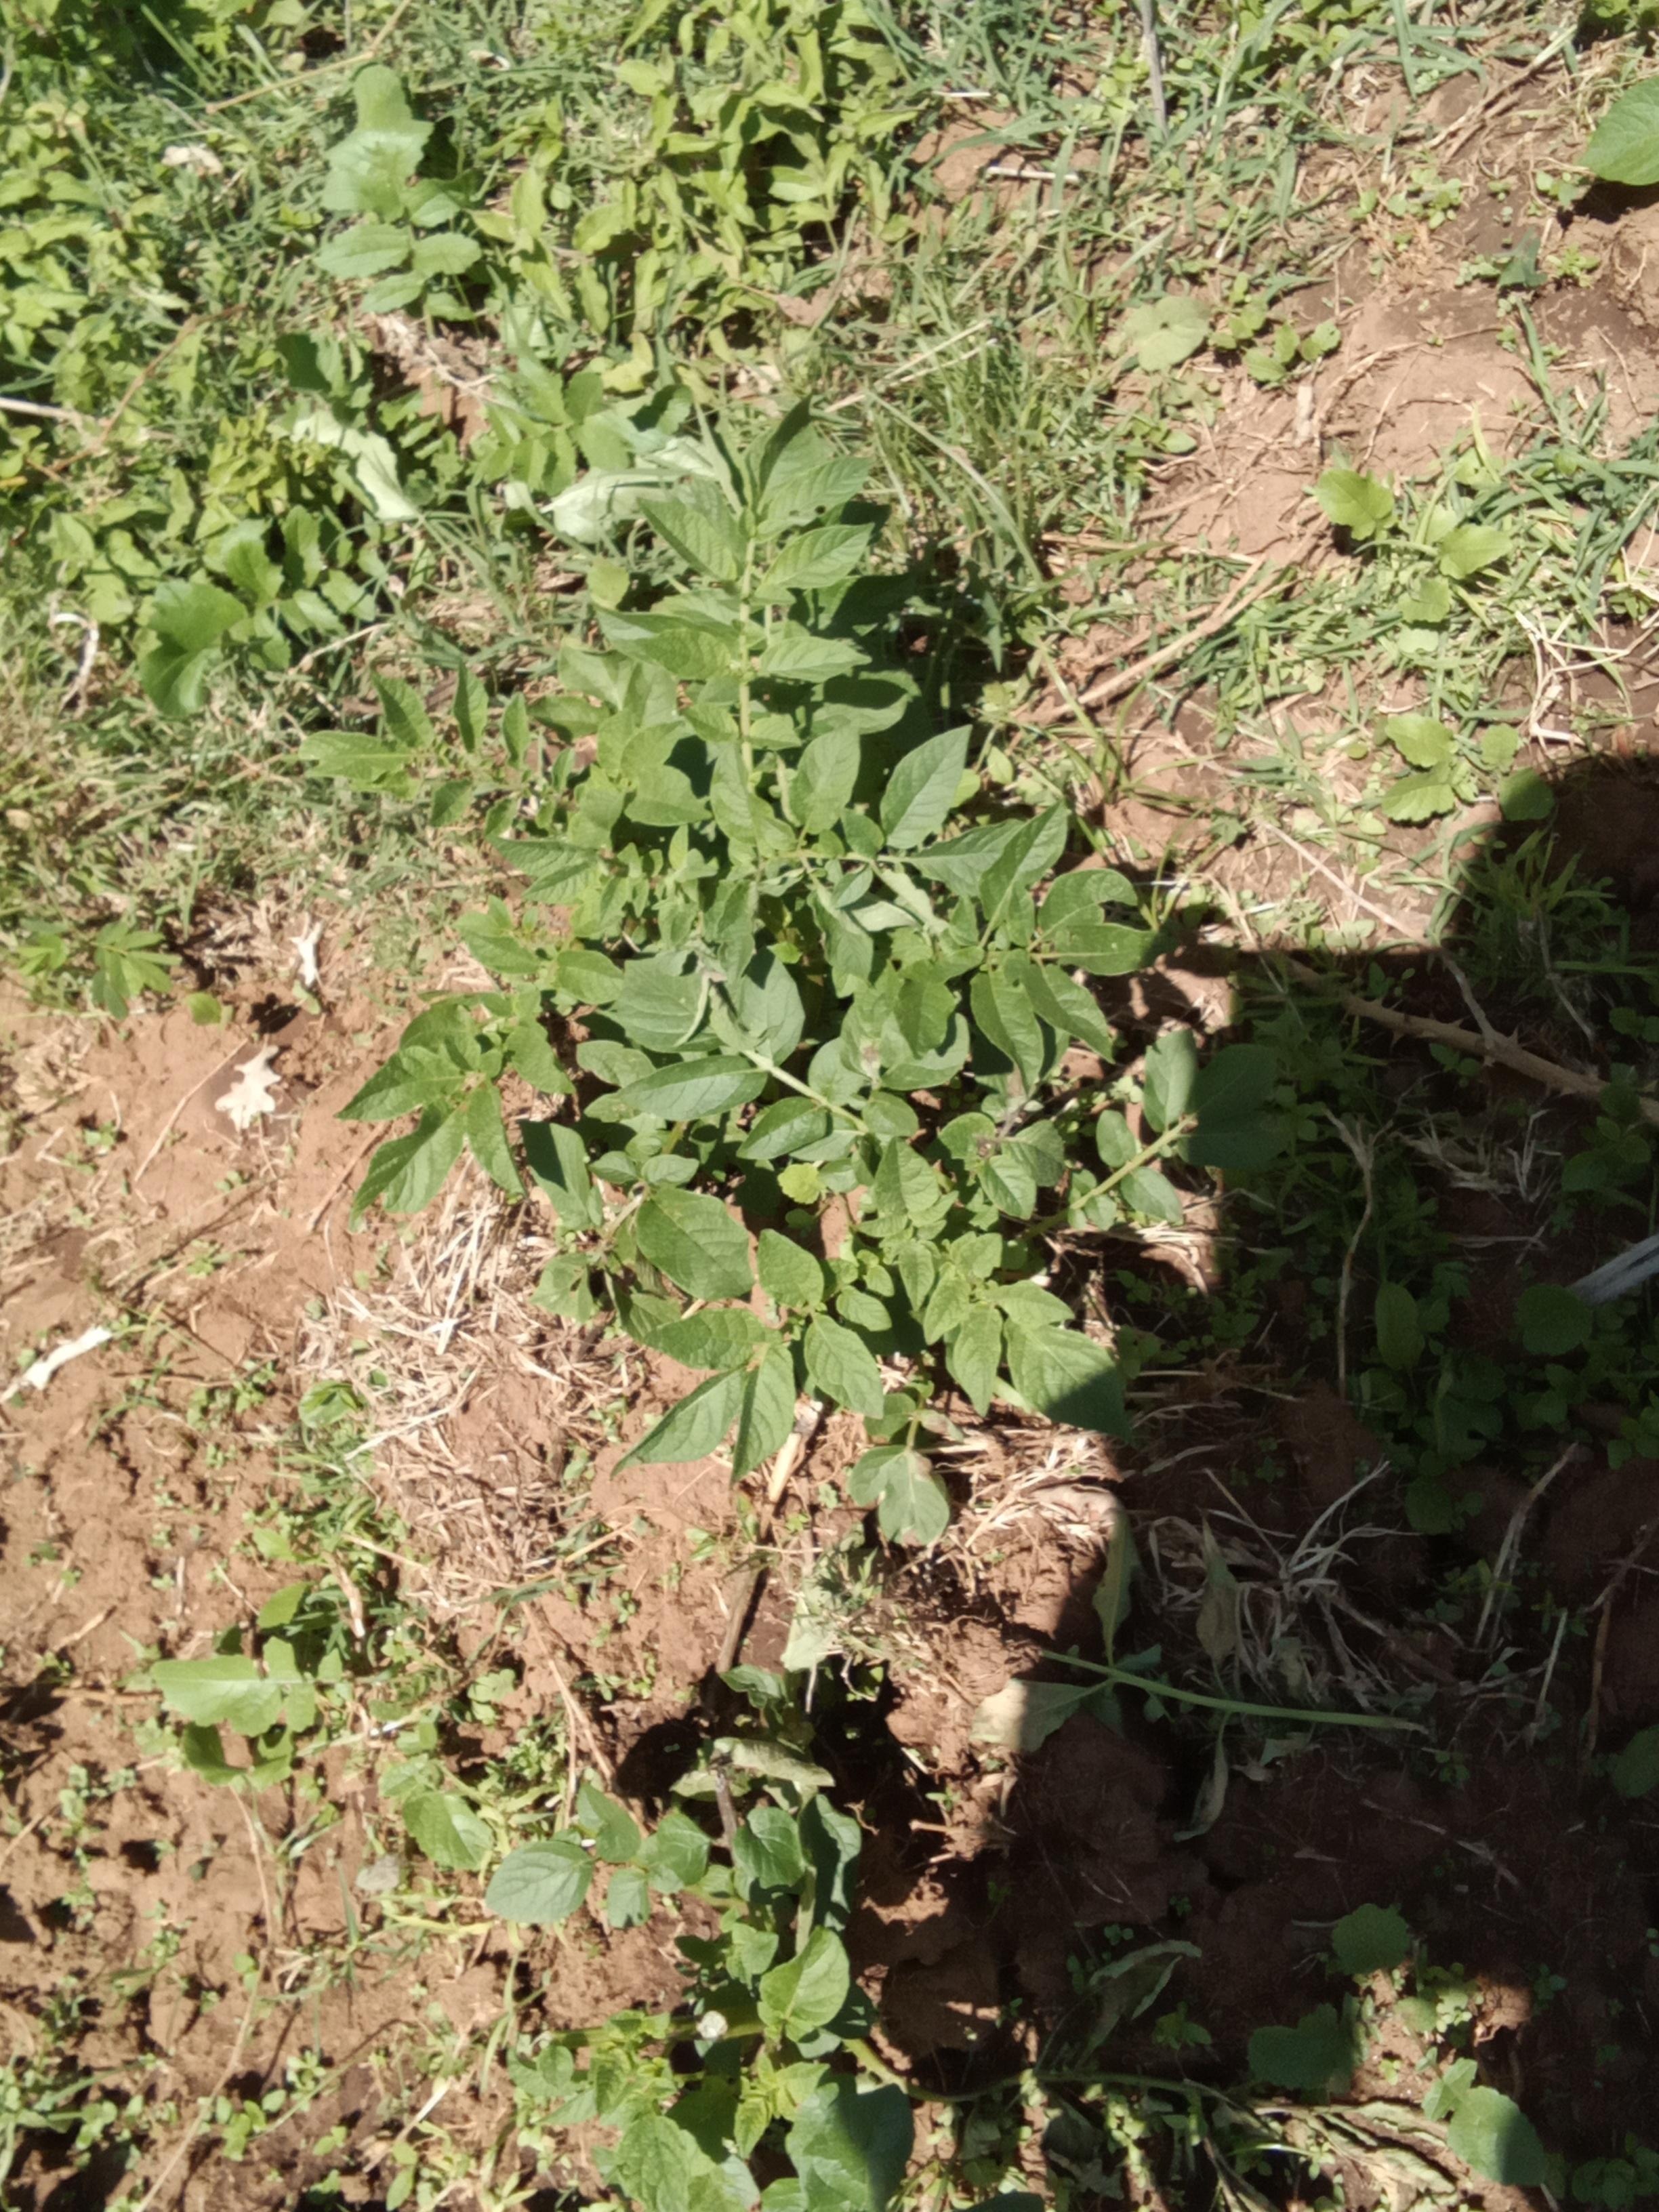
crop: potato
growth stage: flowering
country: Kenya
